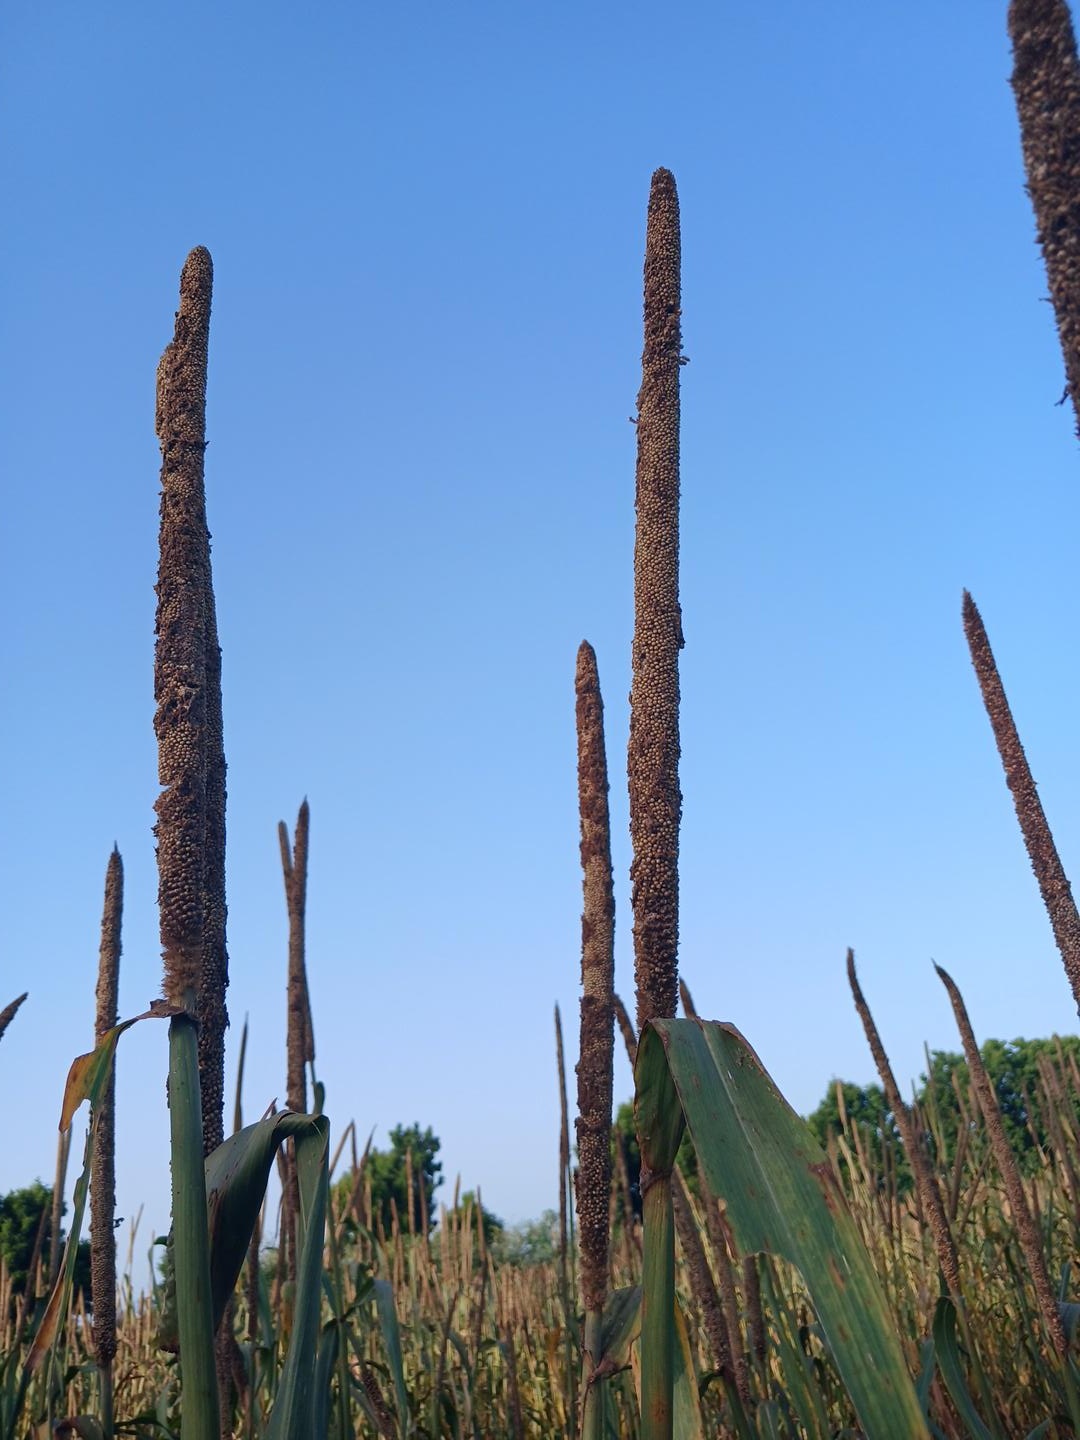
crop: pearl millet
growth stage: maturity
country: Senegal
